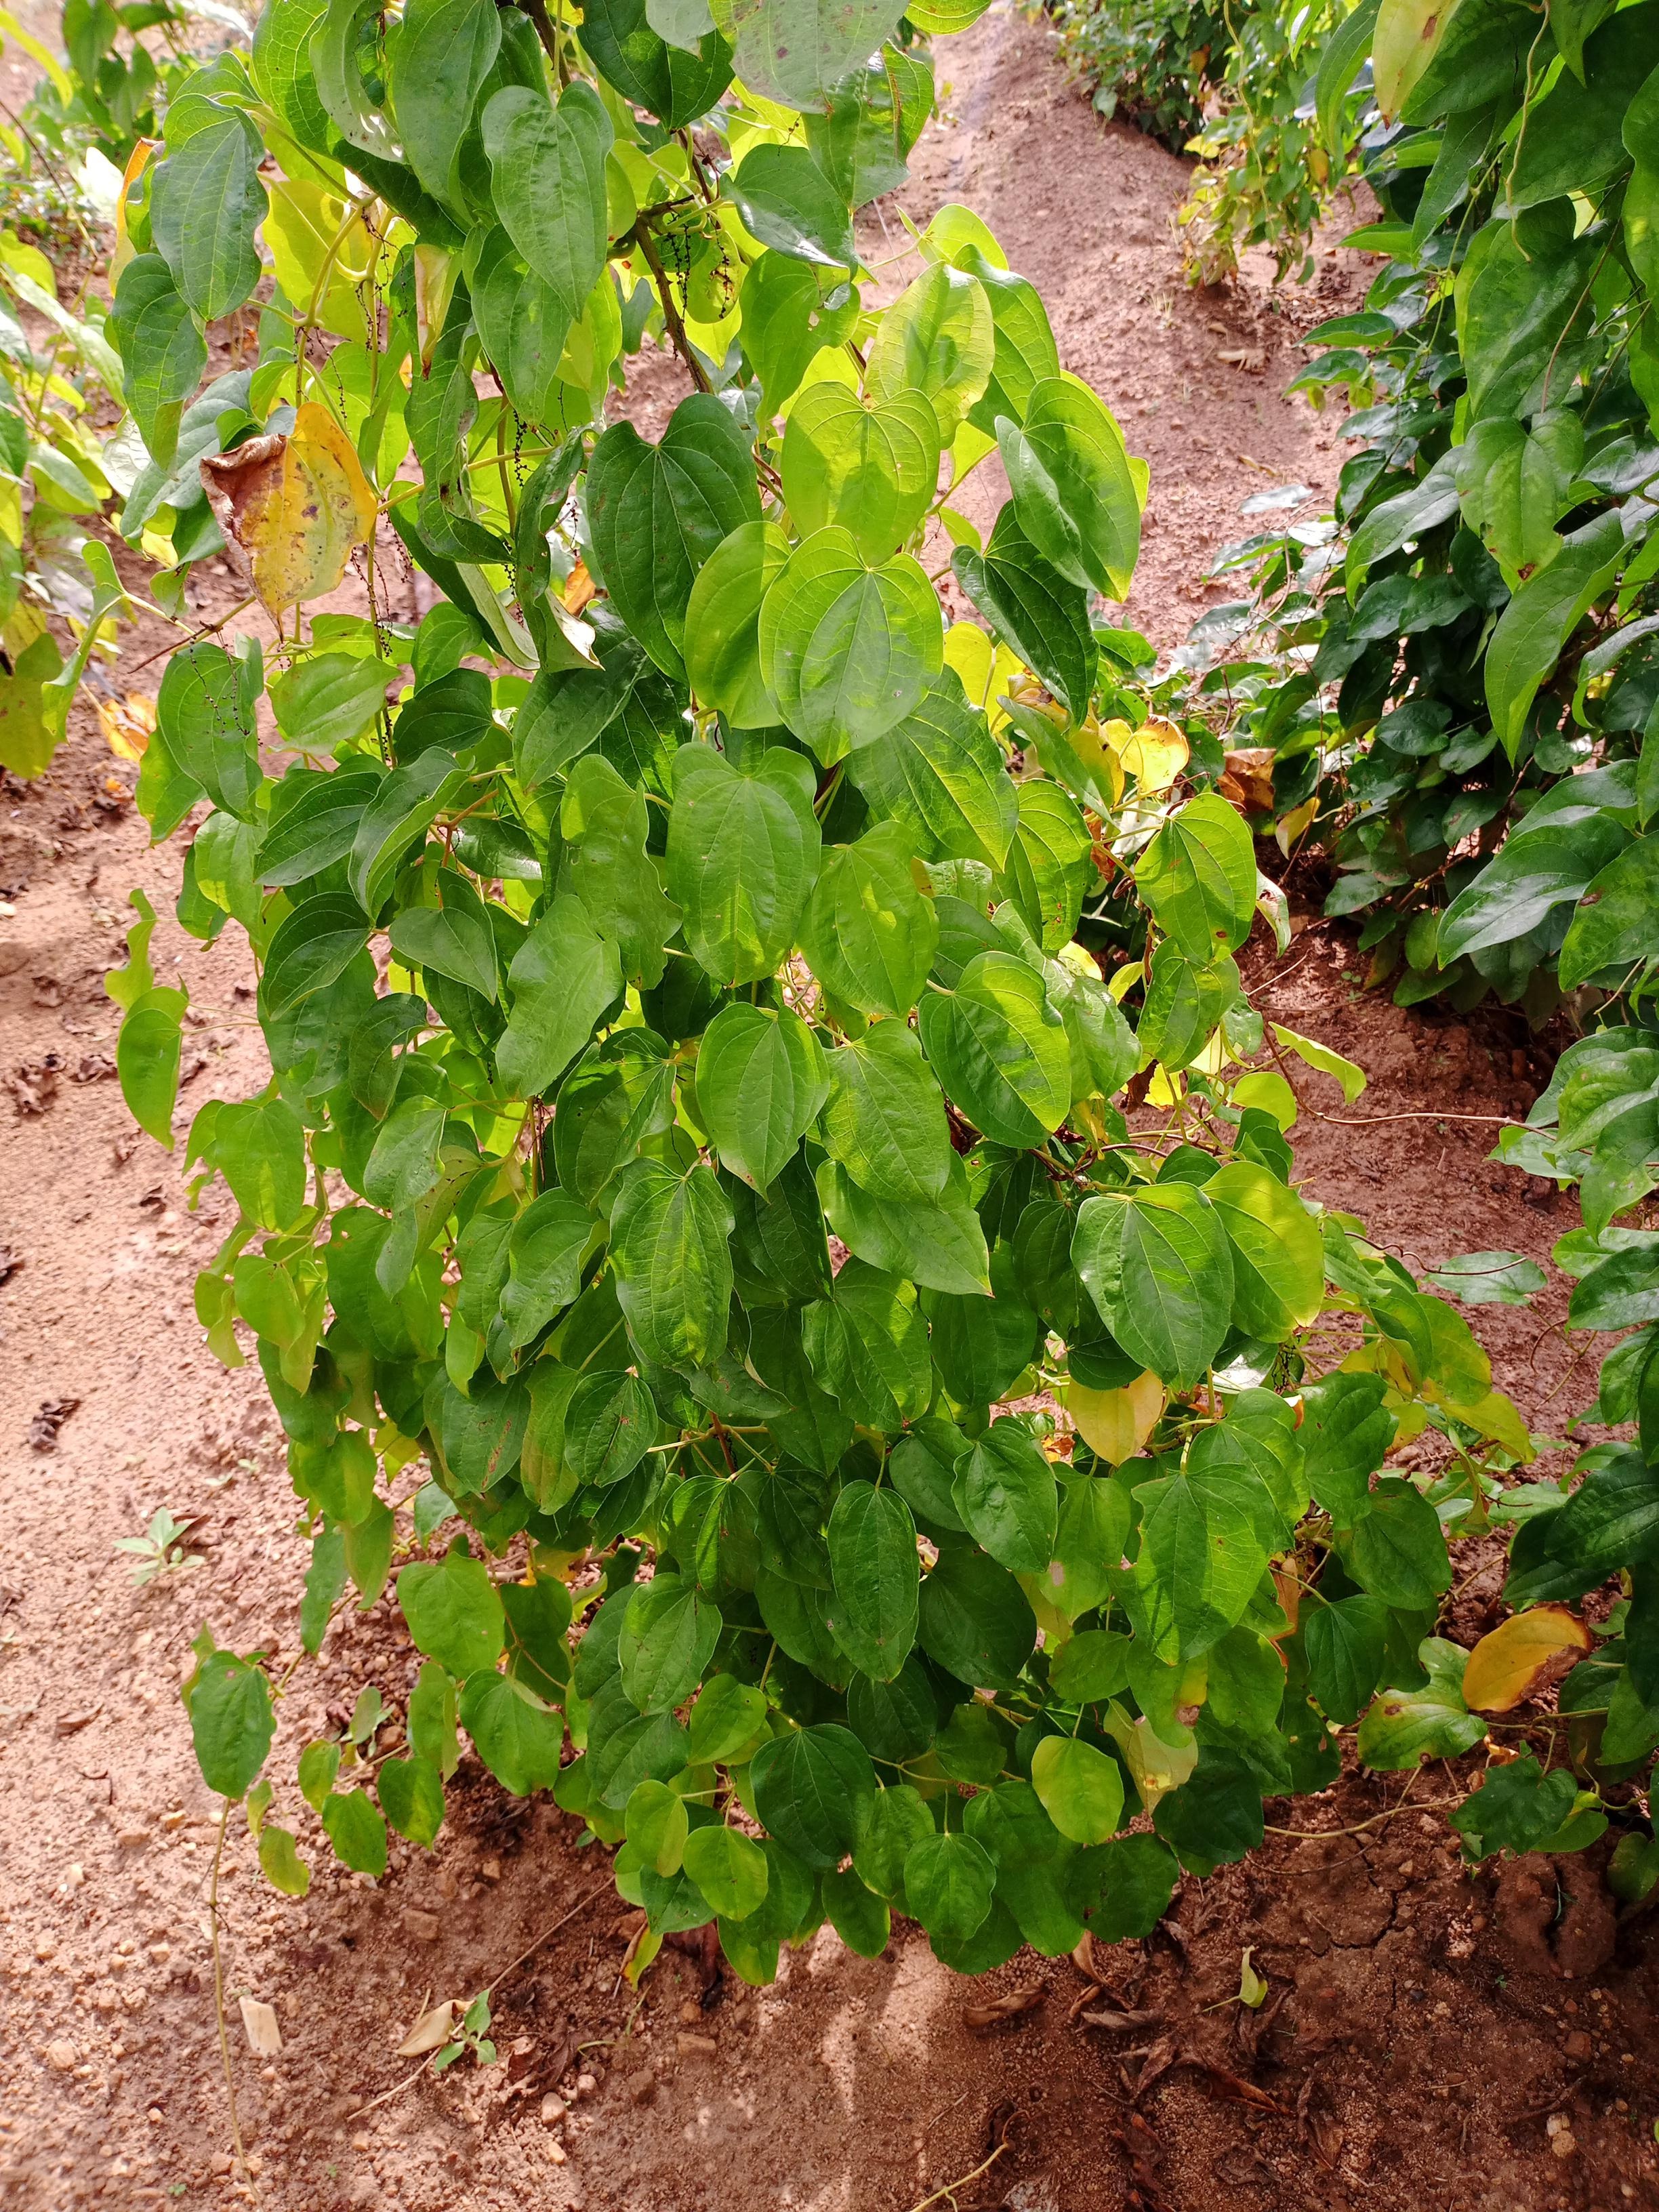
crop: yam
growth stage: vegetative
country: Nigeria
